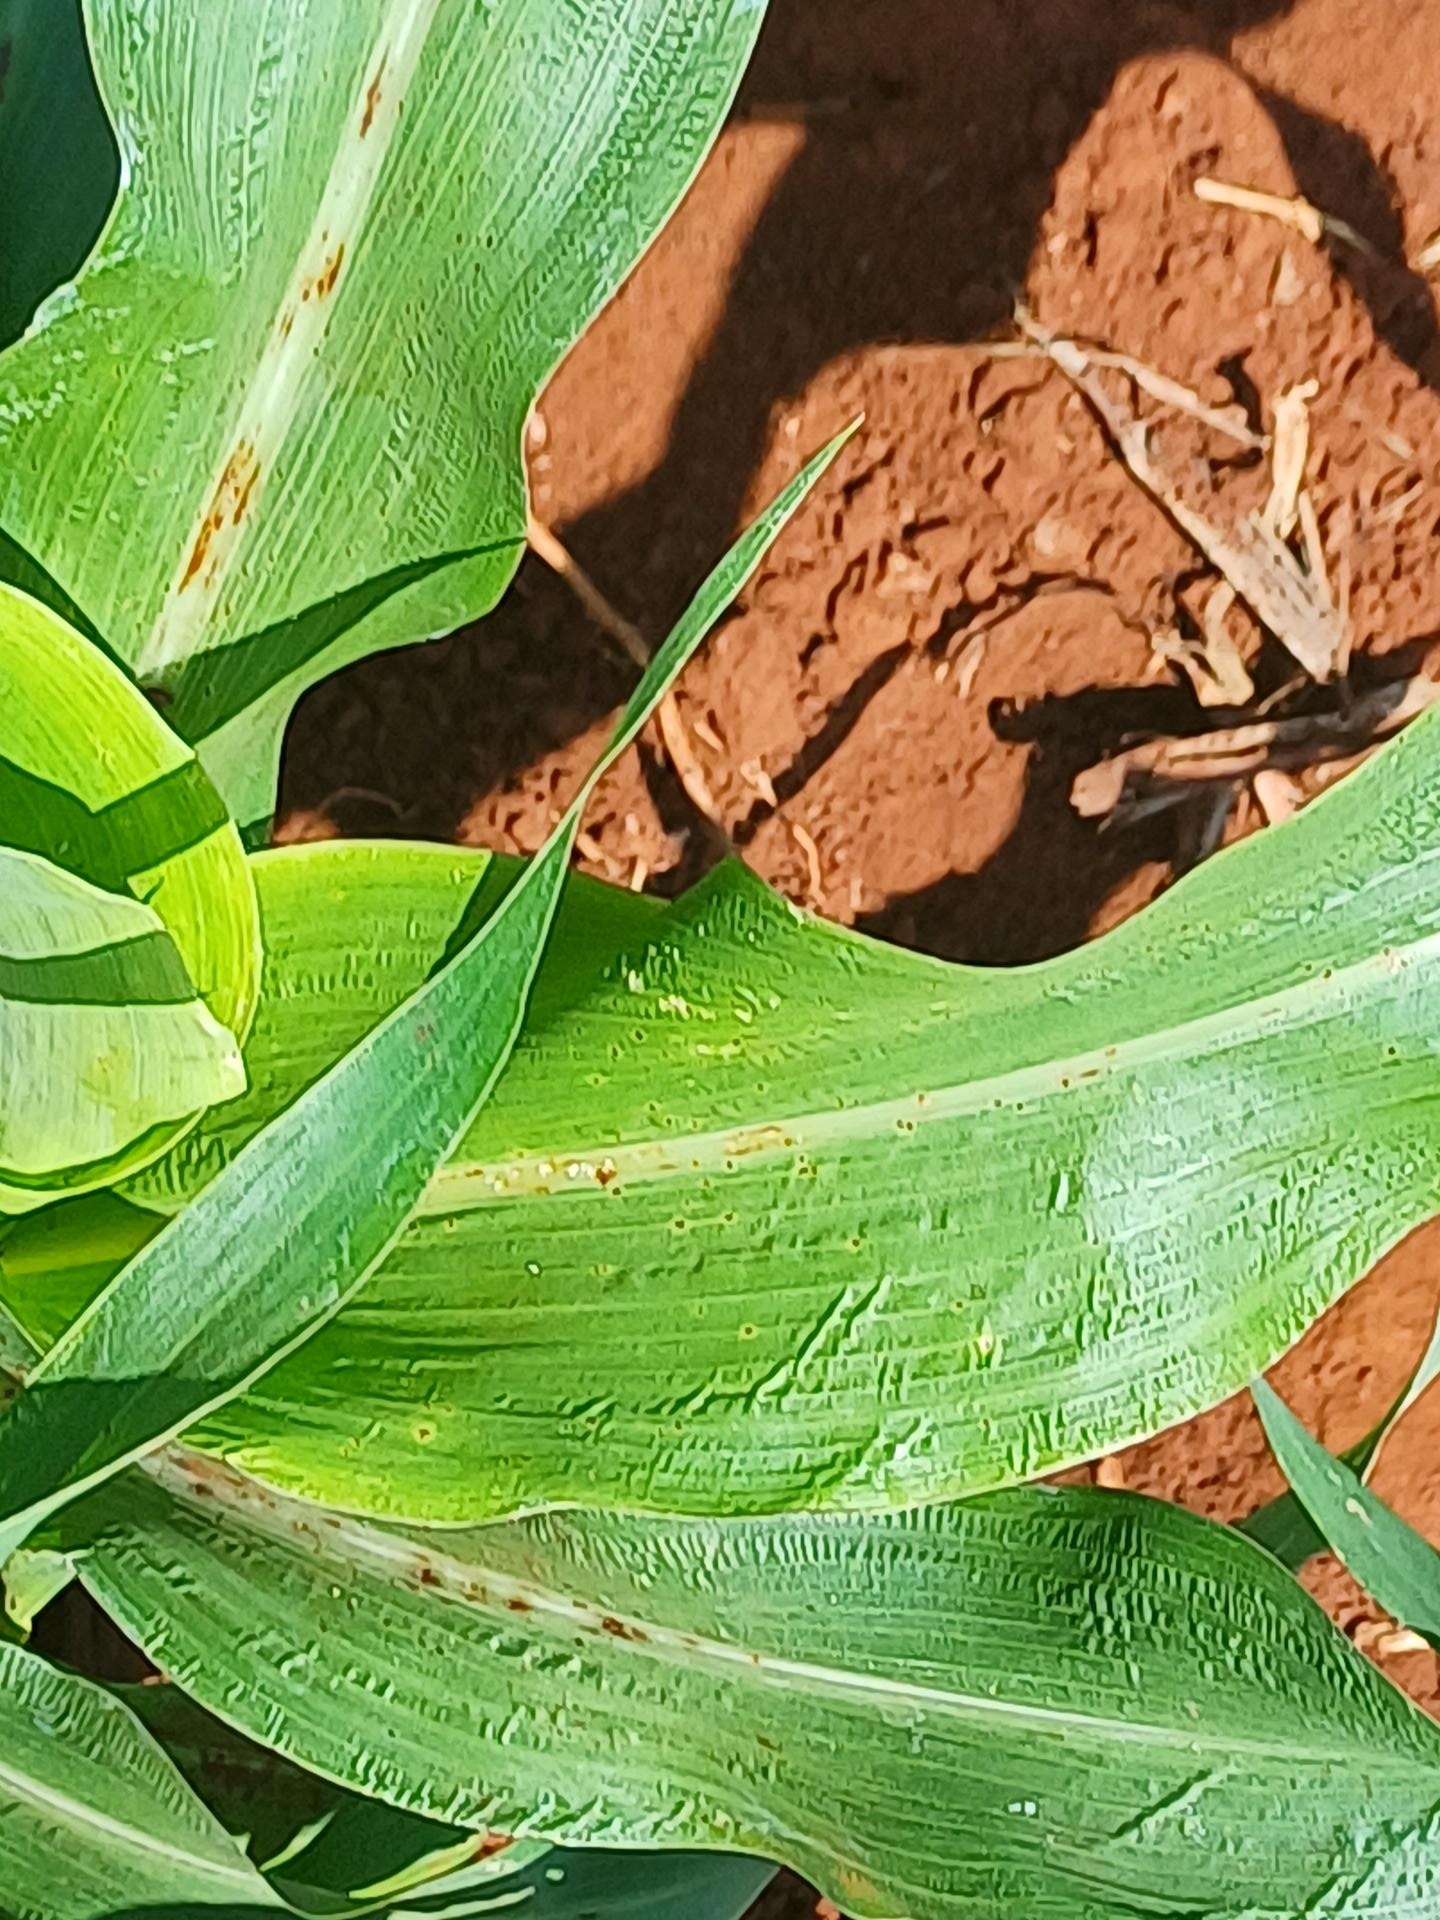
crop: sorghum
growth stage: vegetative
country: Kenya
